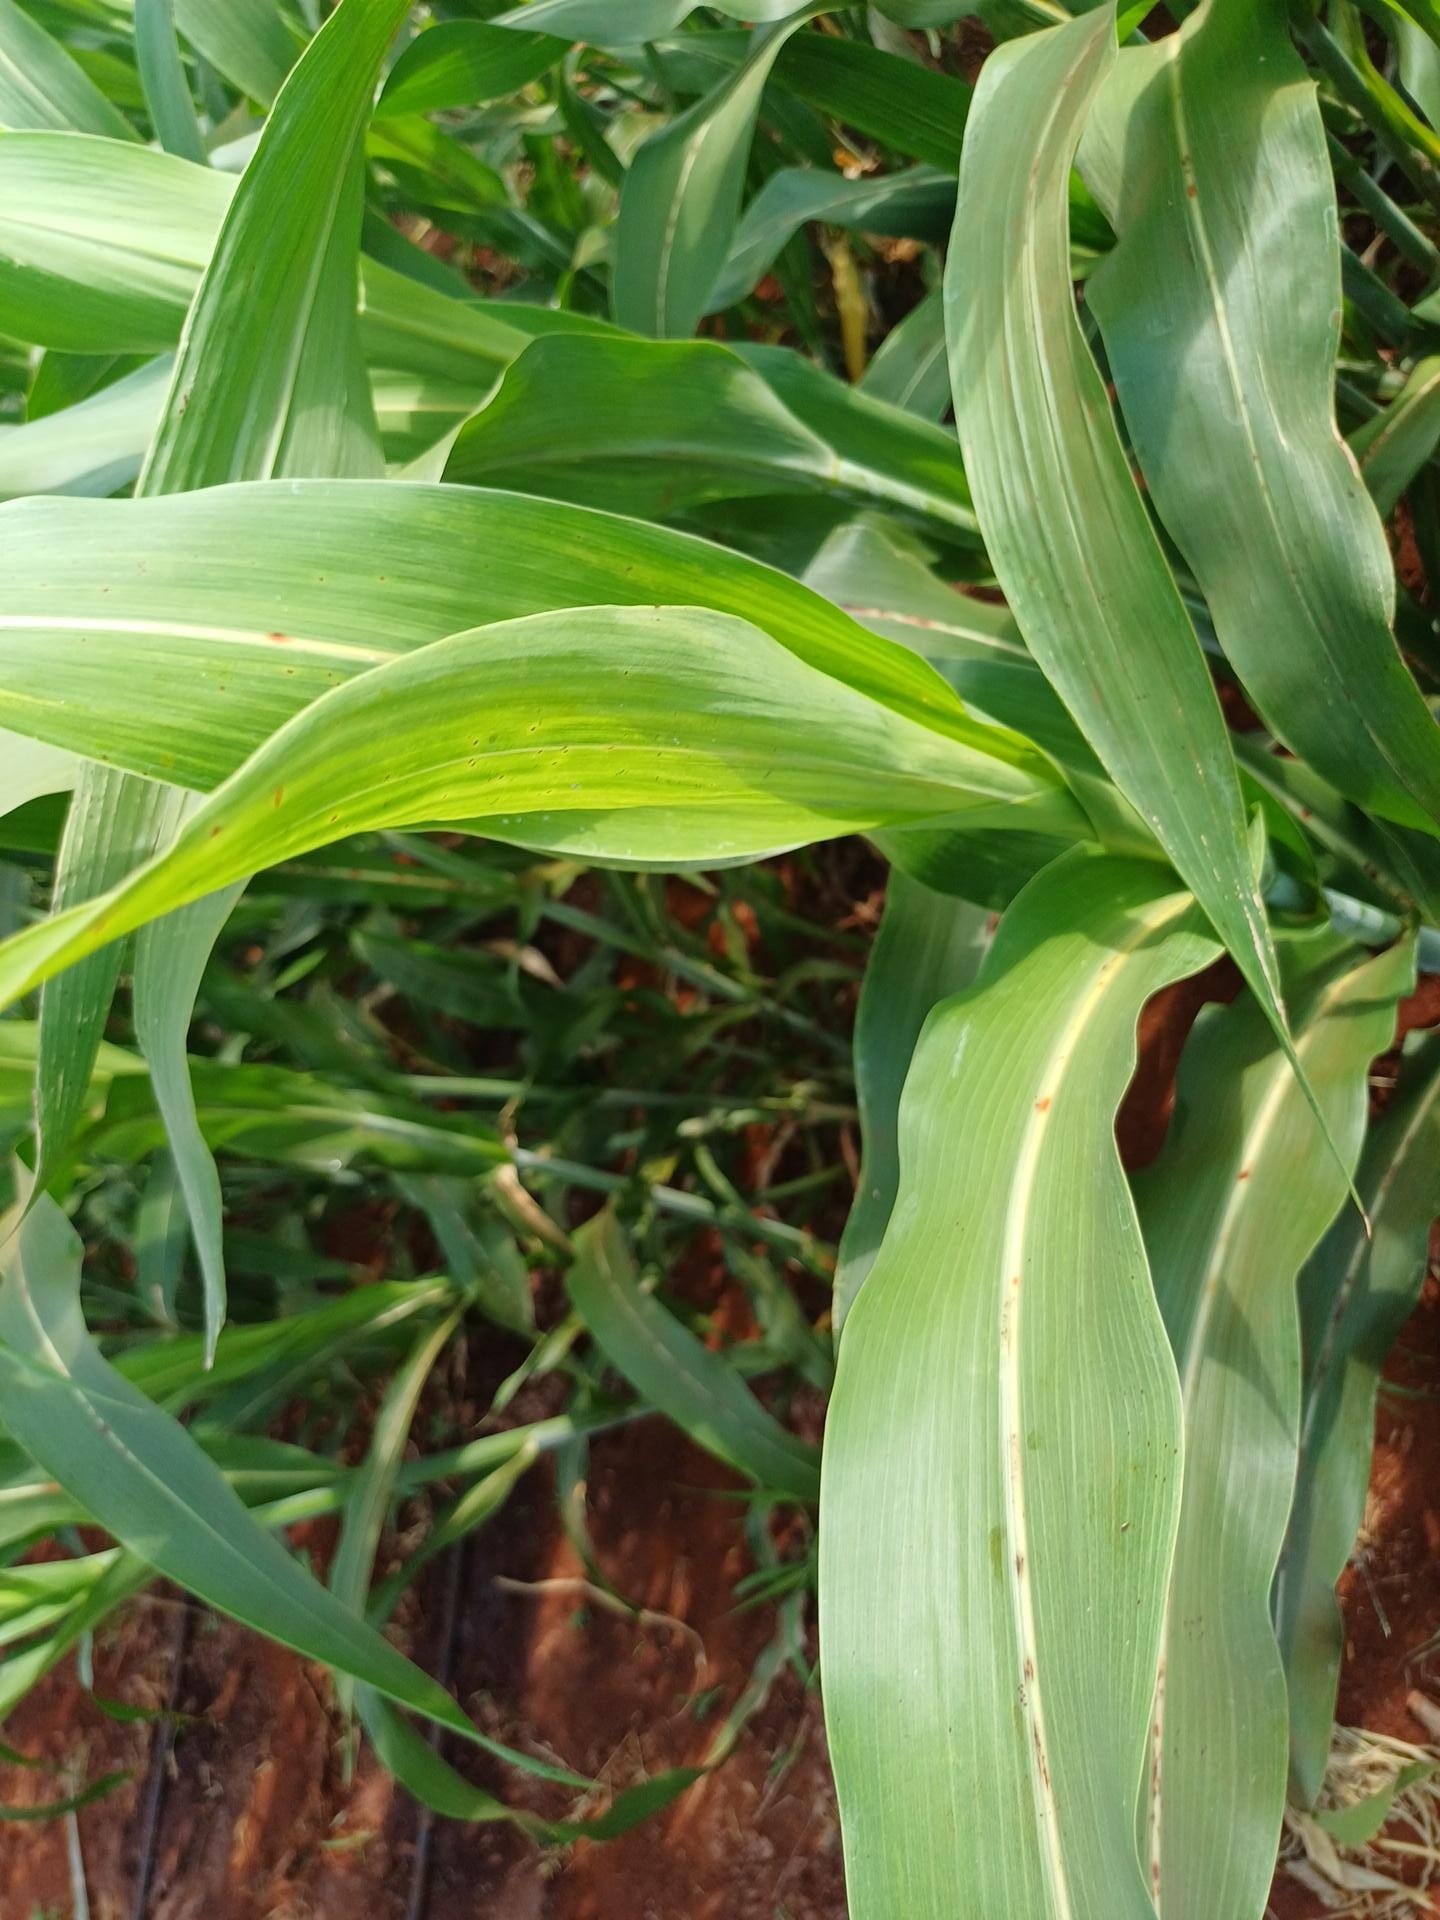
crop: sorghum
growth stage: vegetative
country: Kenya
